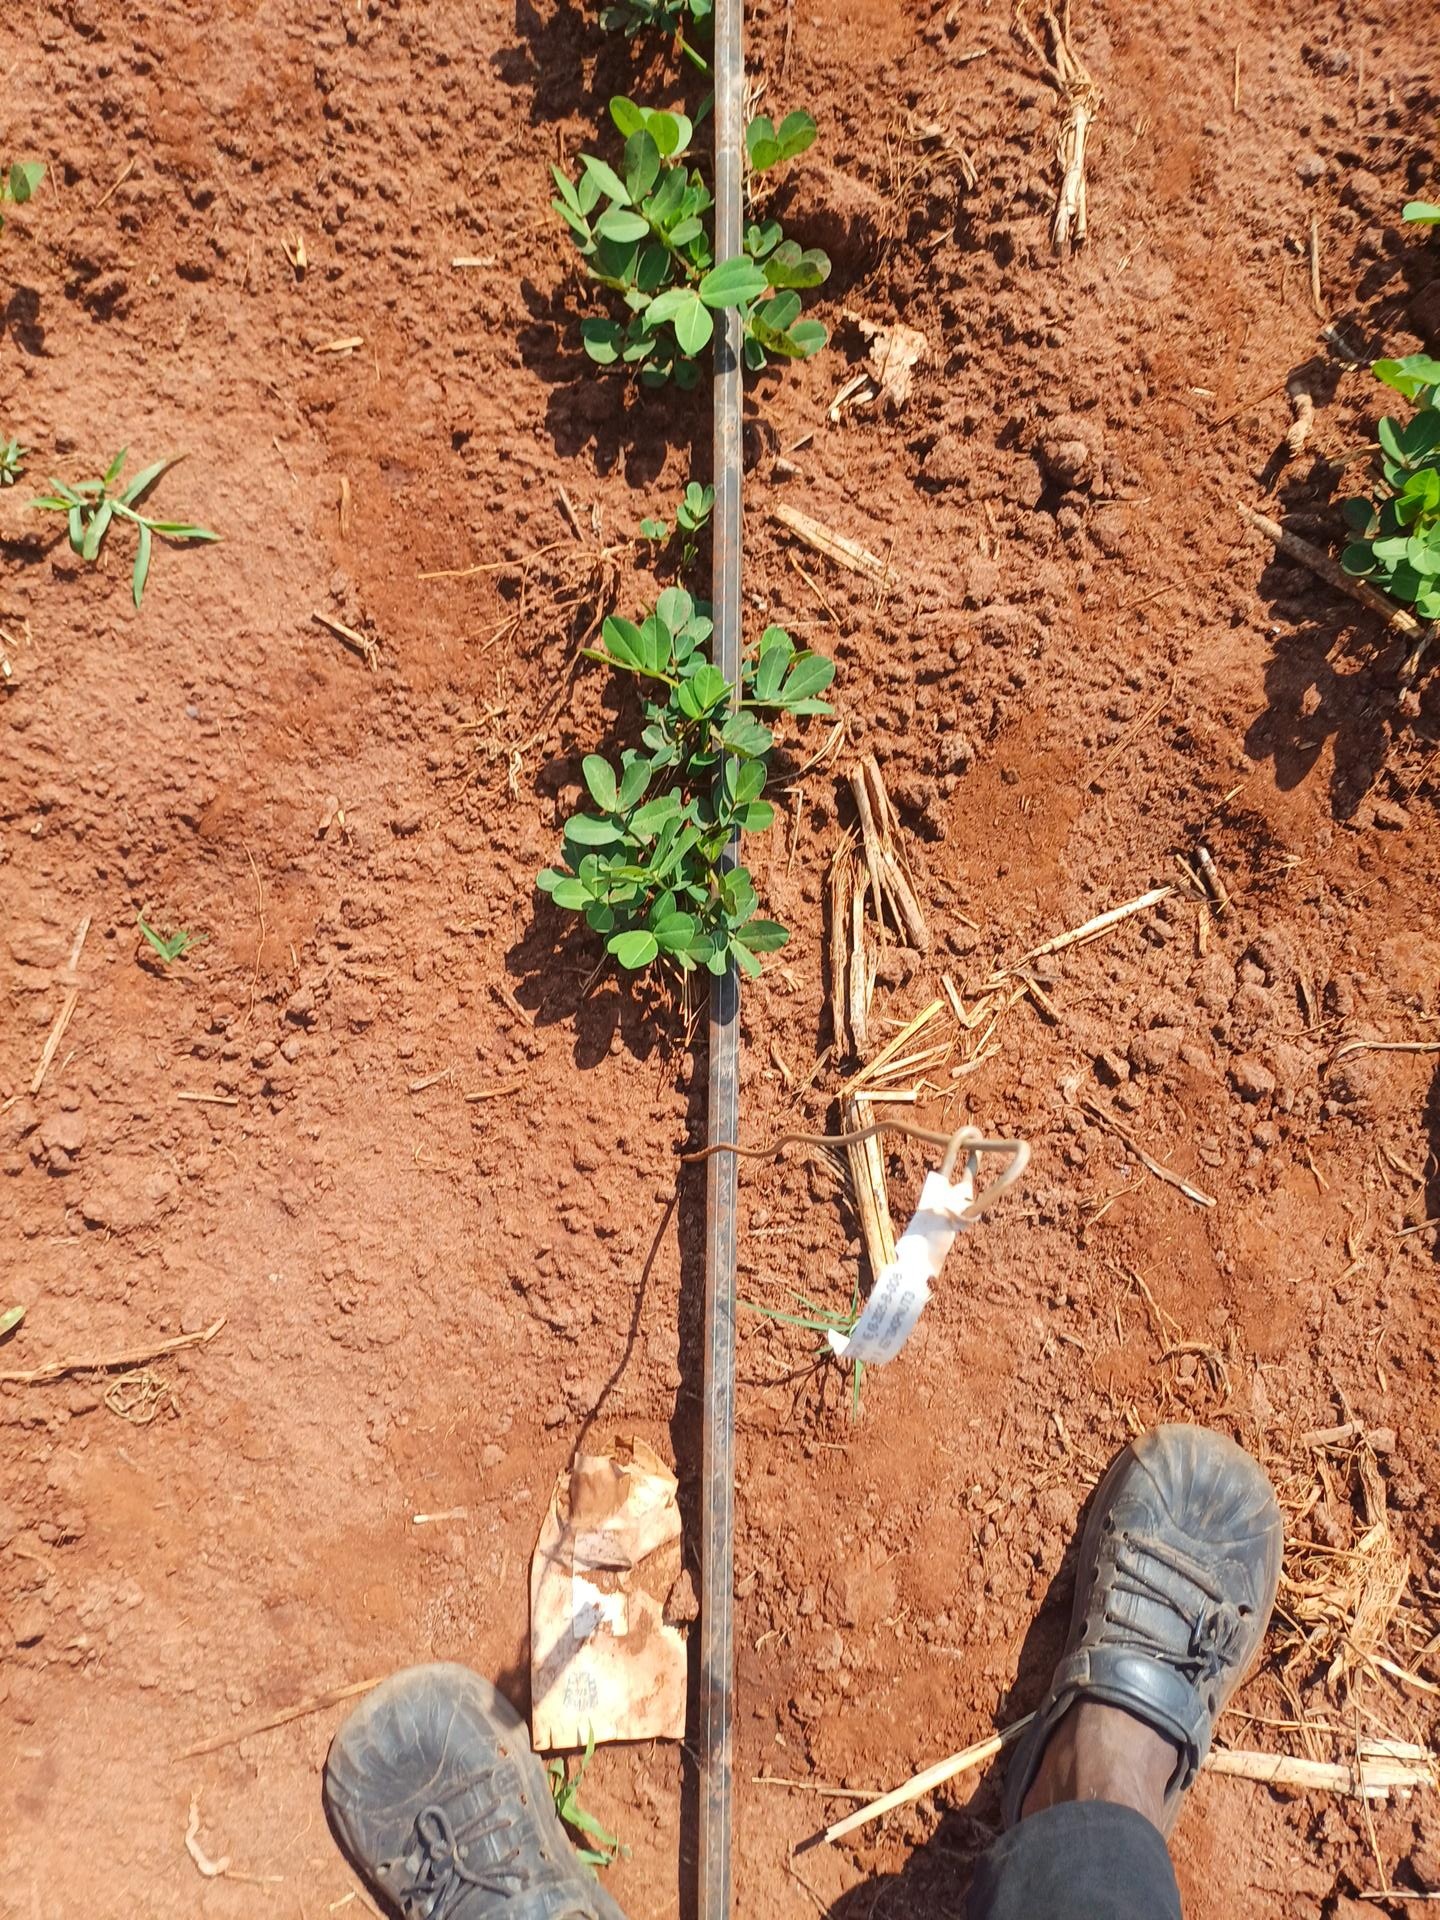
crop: groundnut
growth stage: vegetative
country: Kenya
